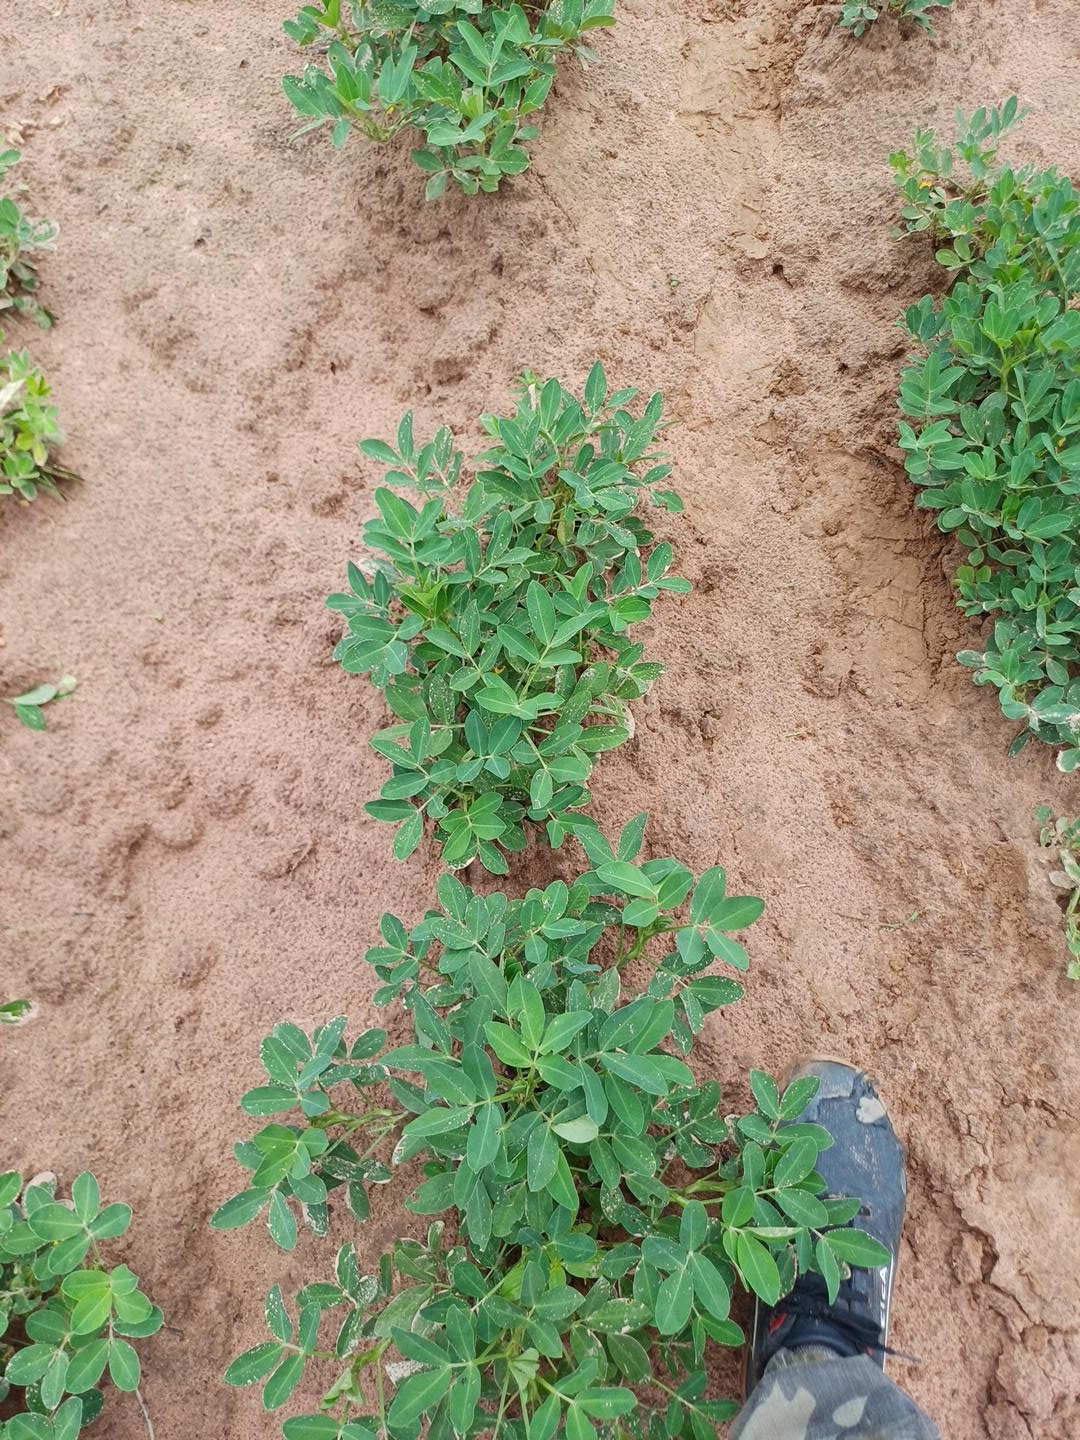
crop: groundnut
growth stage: flowering
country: Senegal
